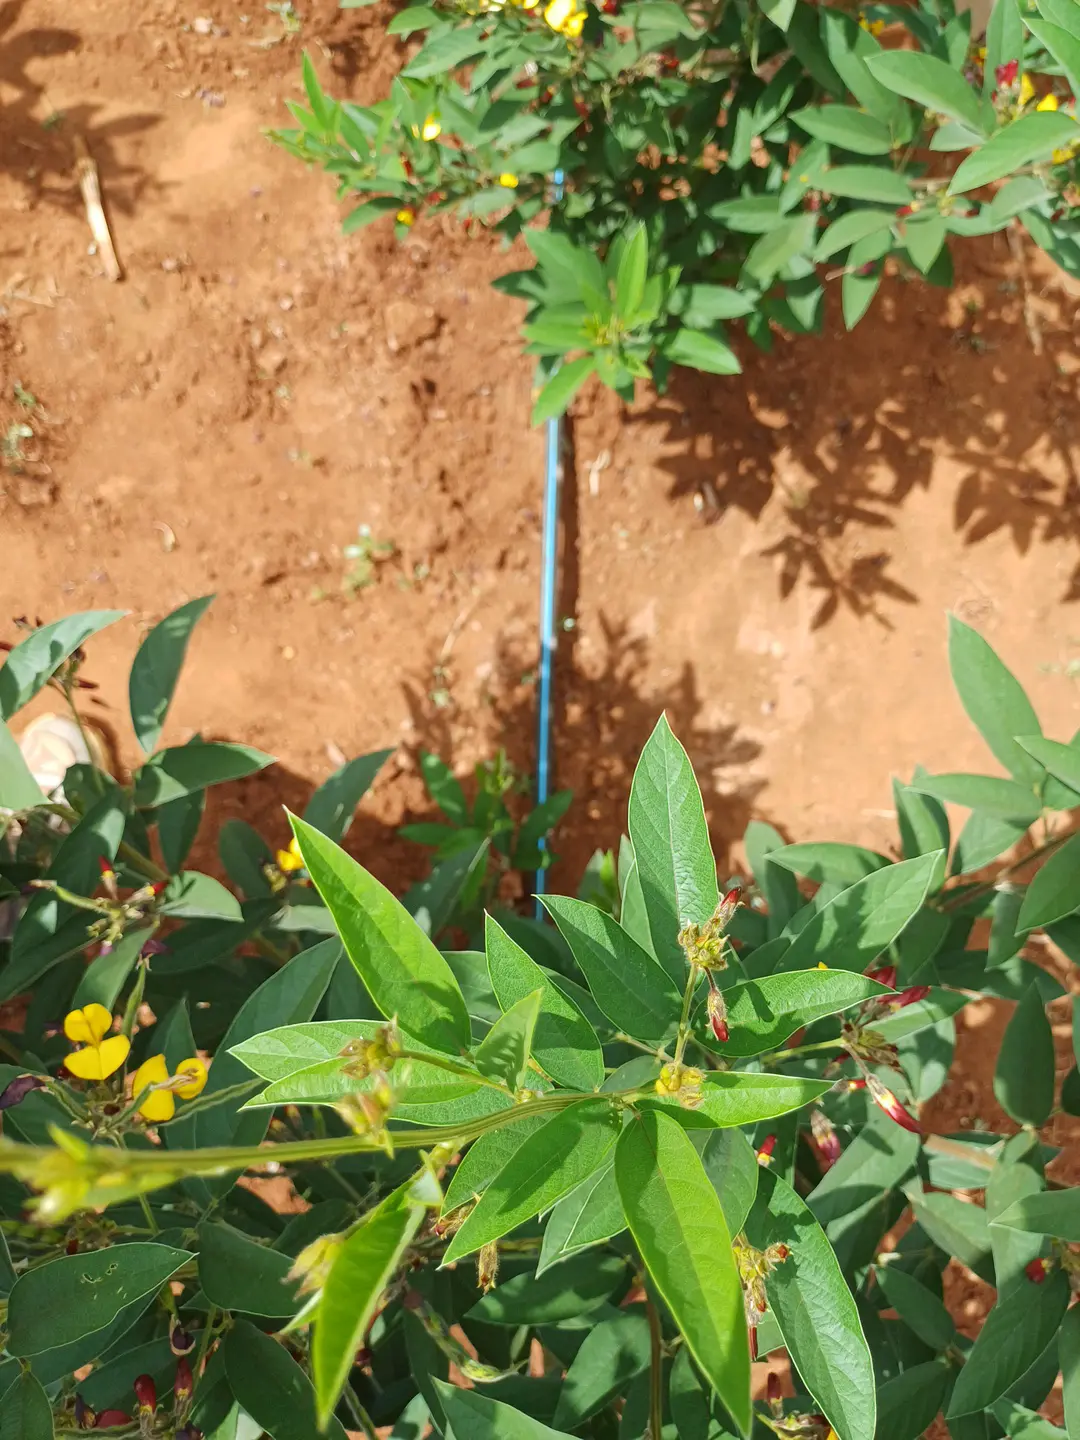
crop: pigeonpea
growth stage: flowering
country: Kenya
